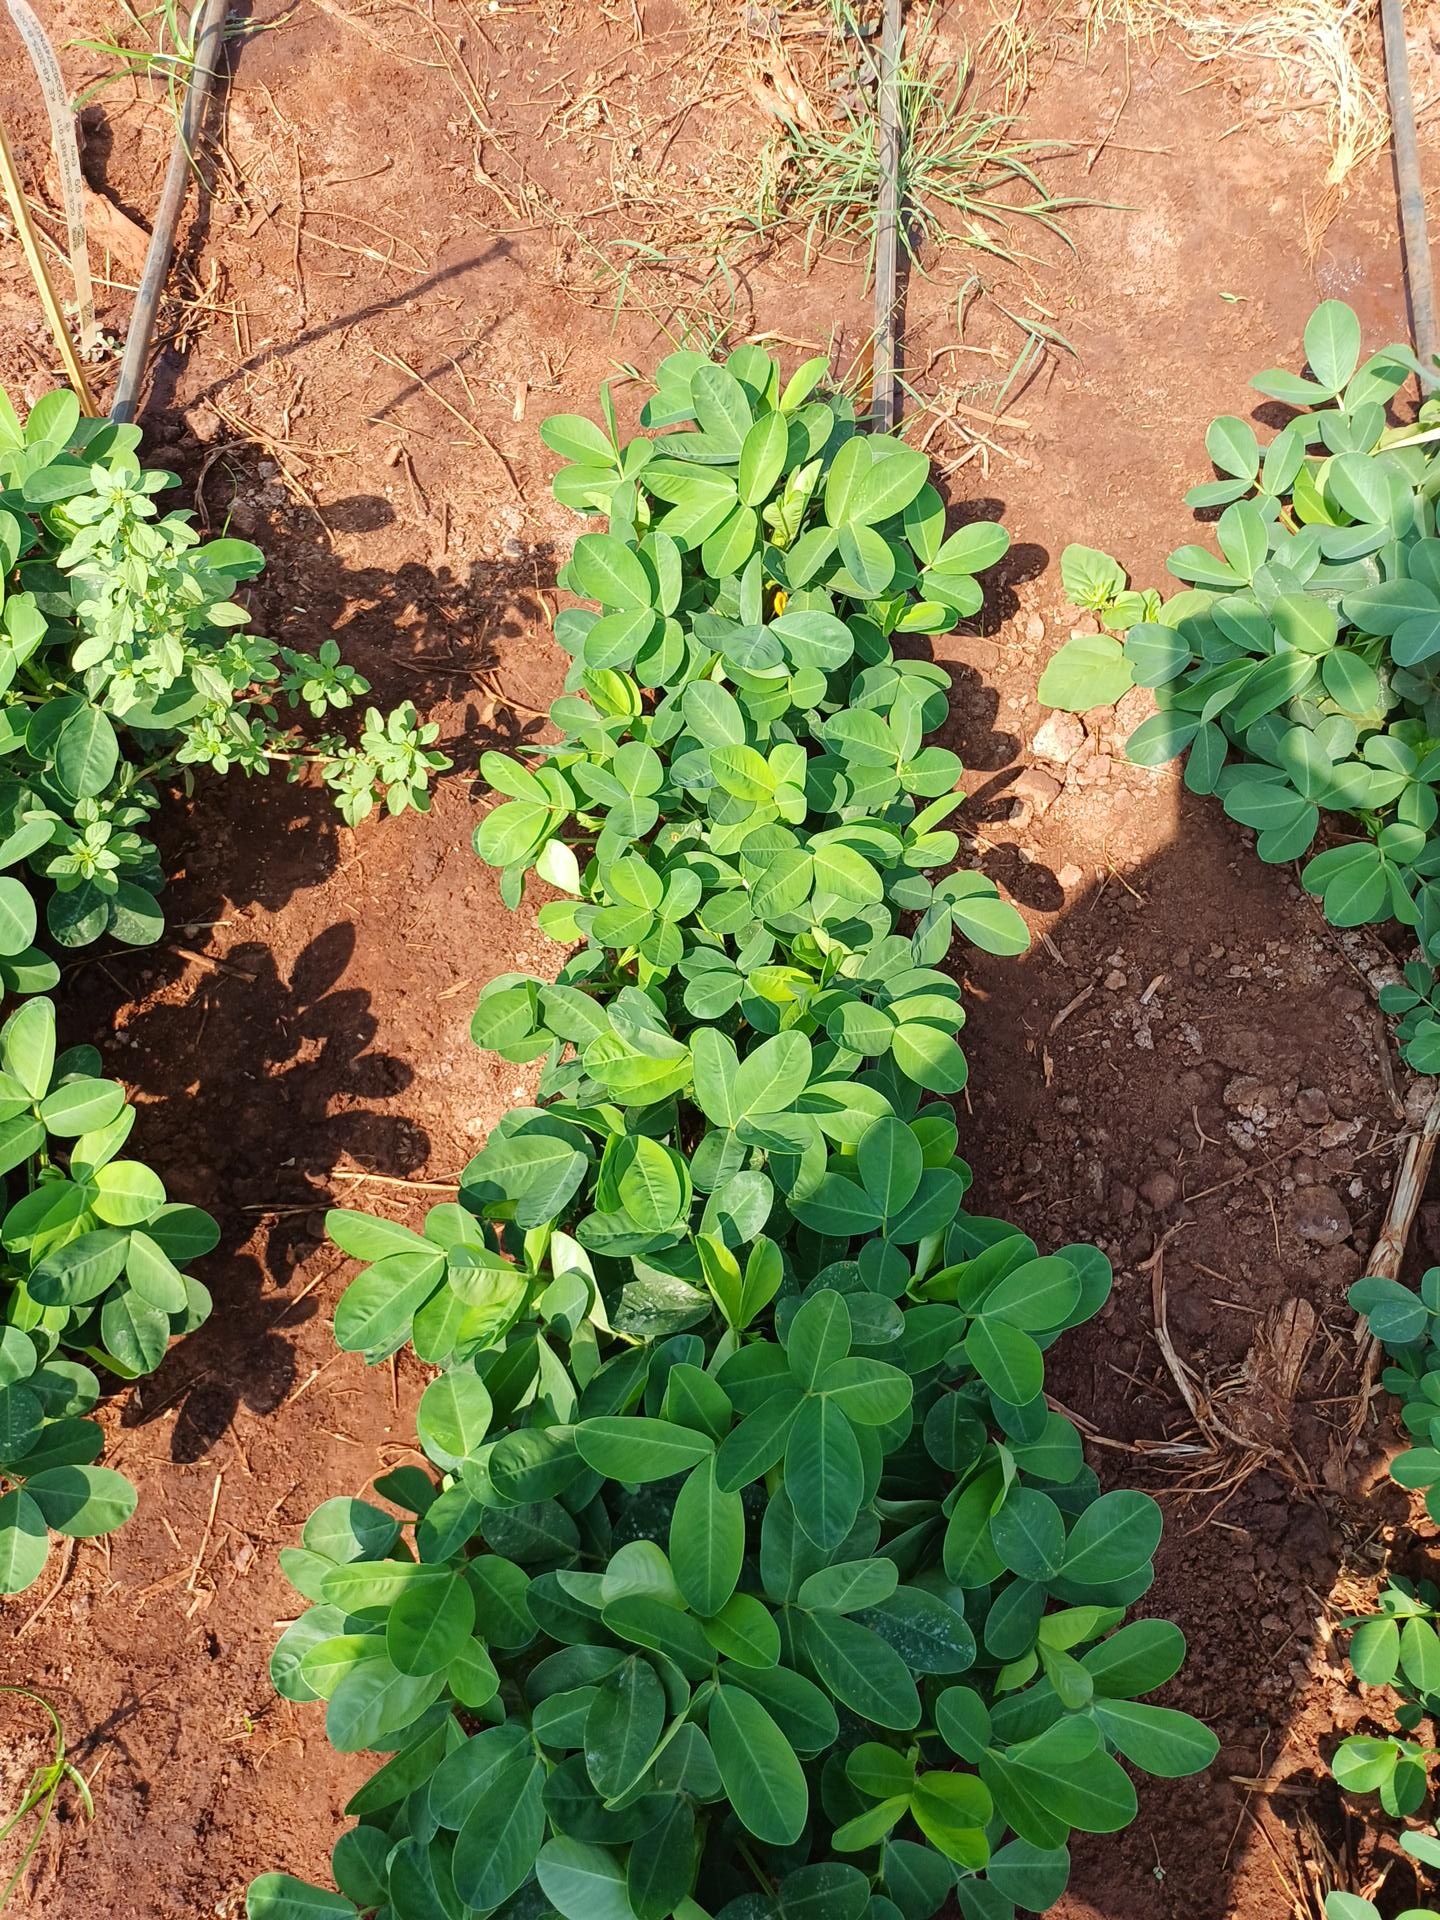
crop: groundnut
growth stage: flowering
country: Kenya
